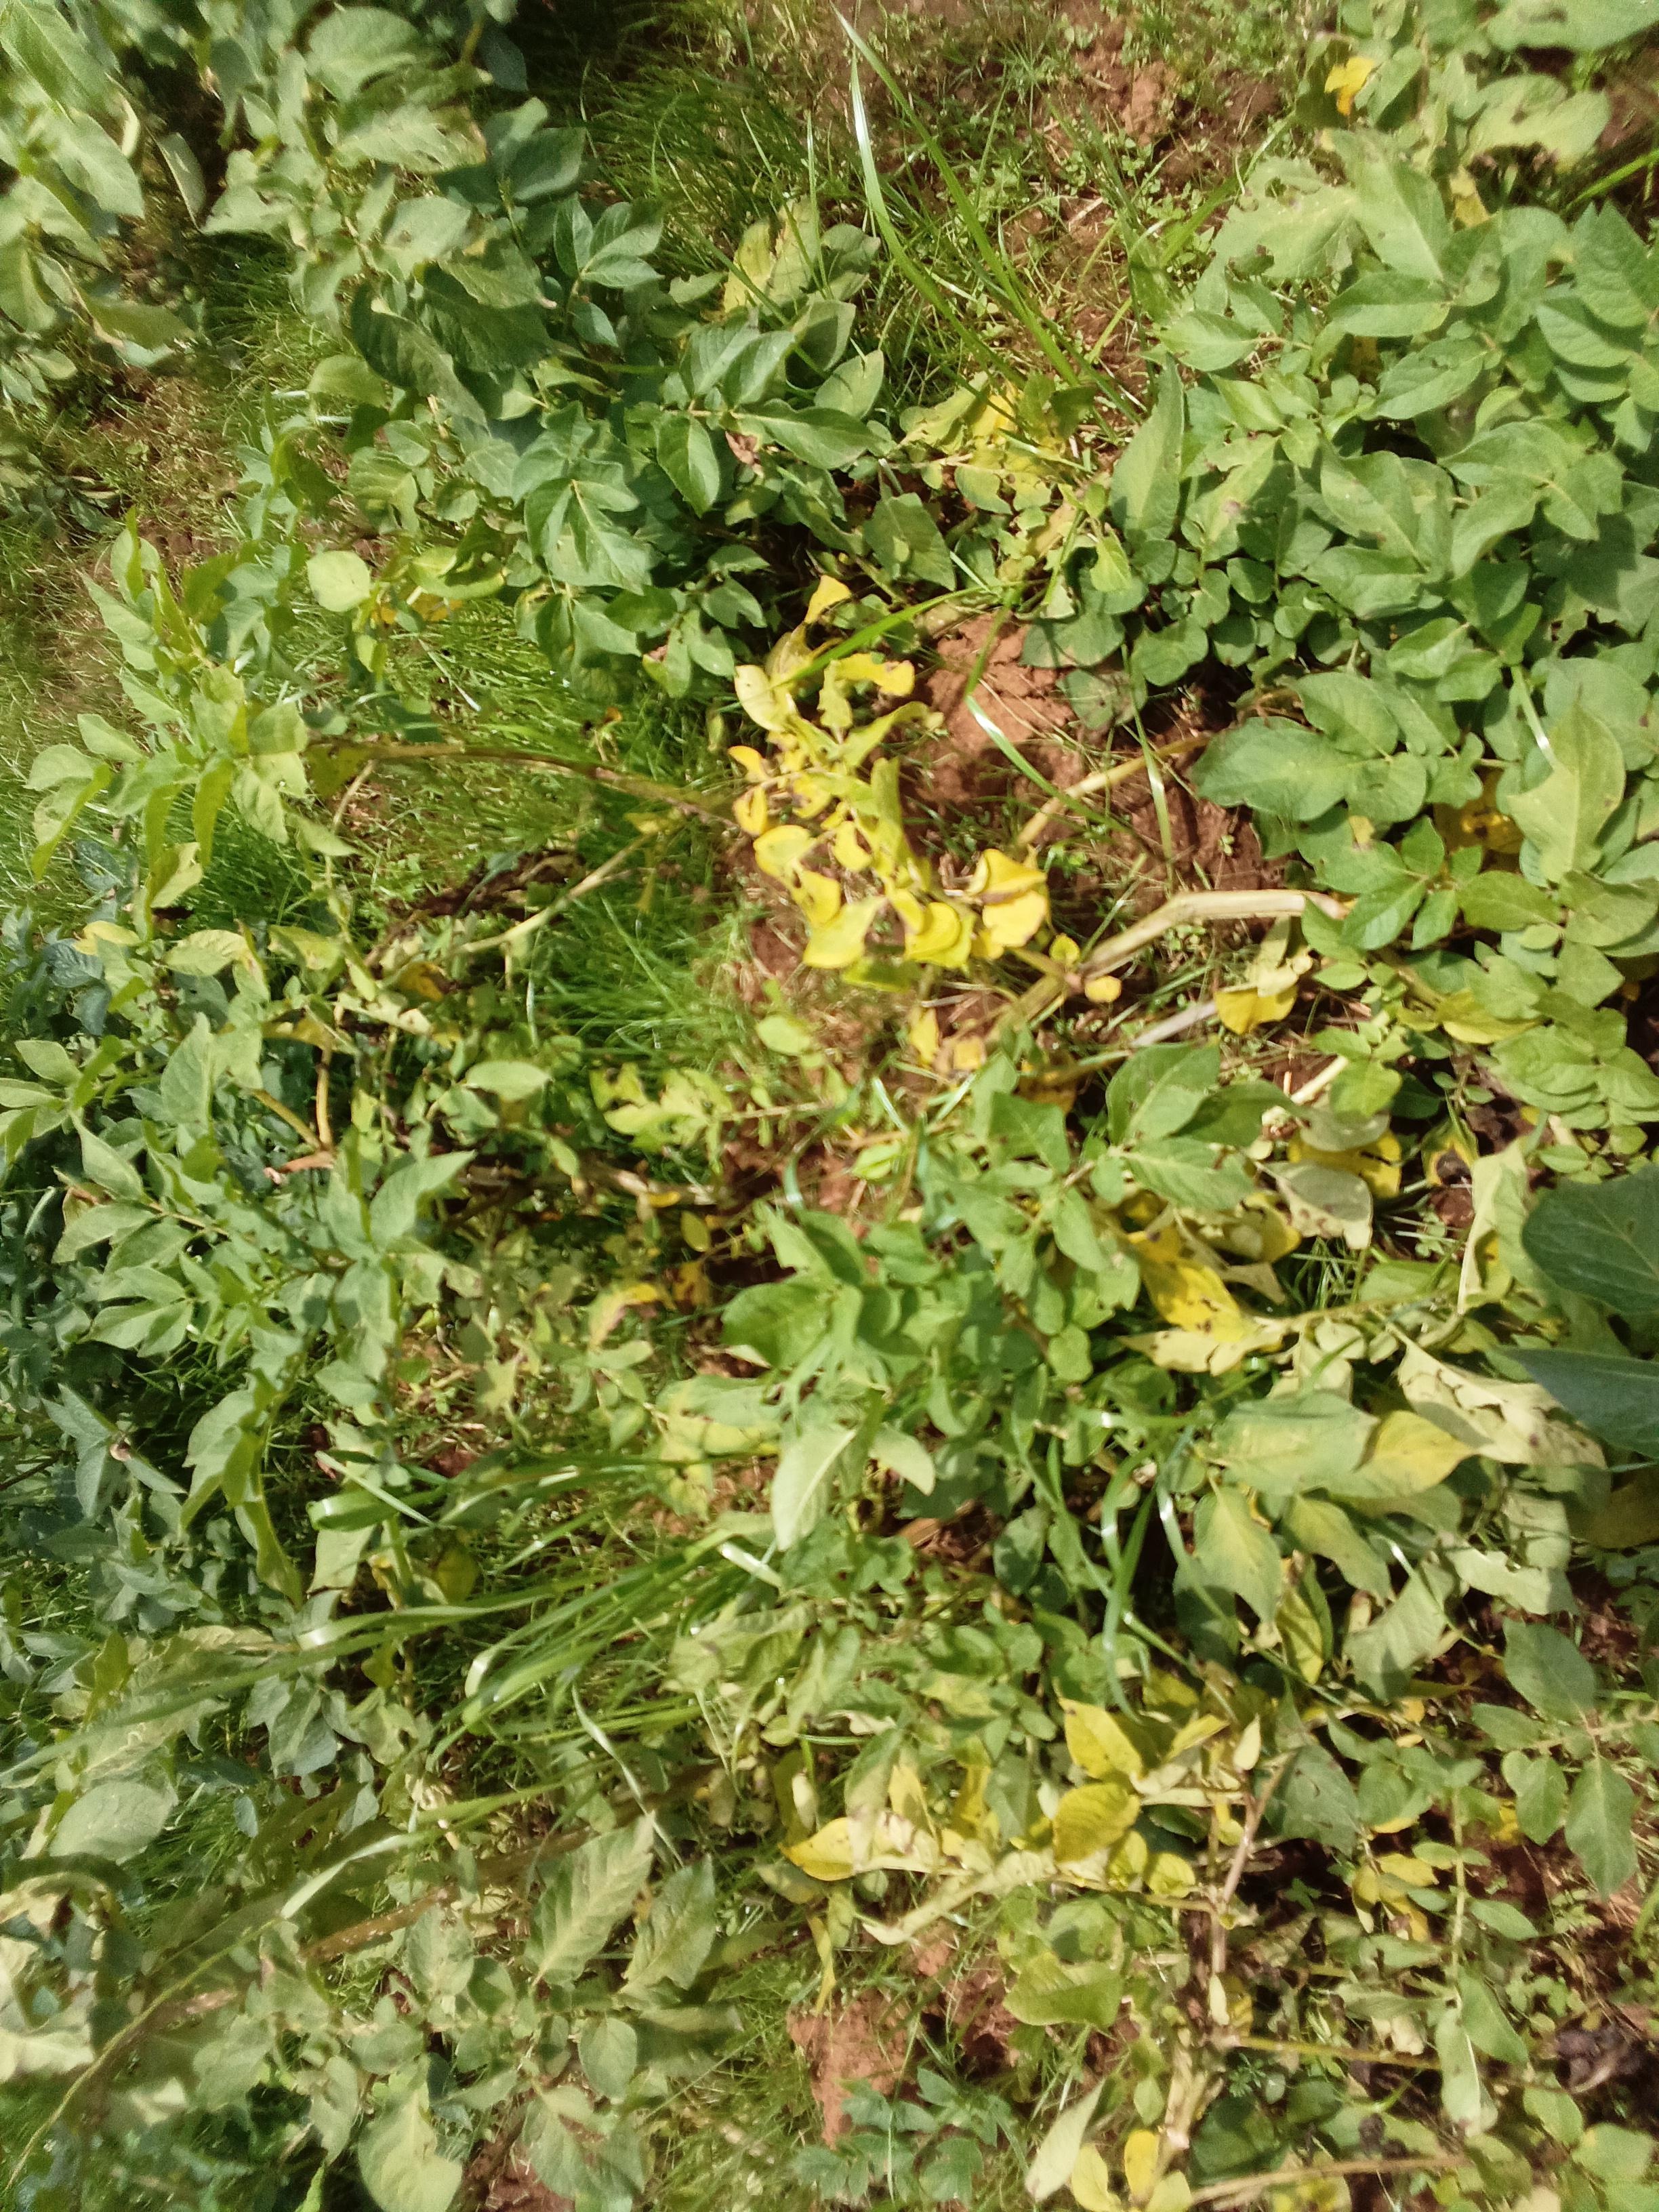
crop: potato
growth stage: harvest maturity
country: Kenya
